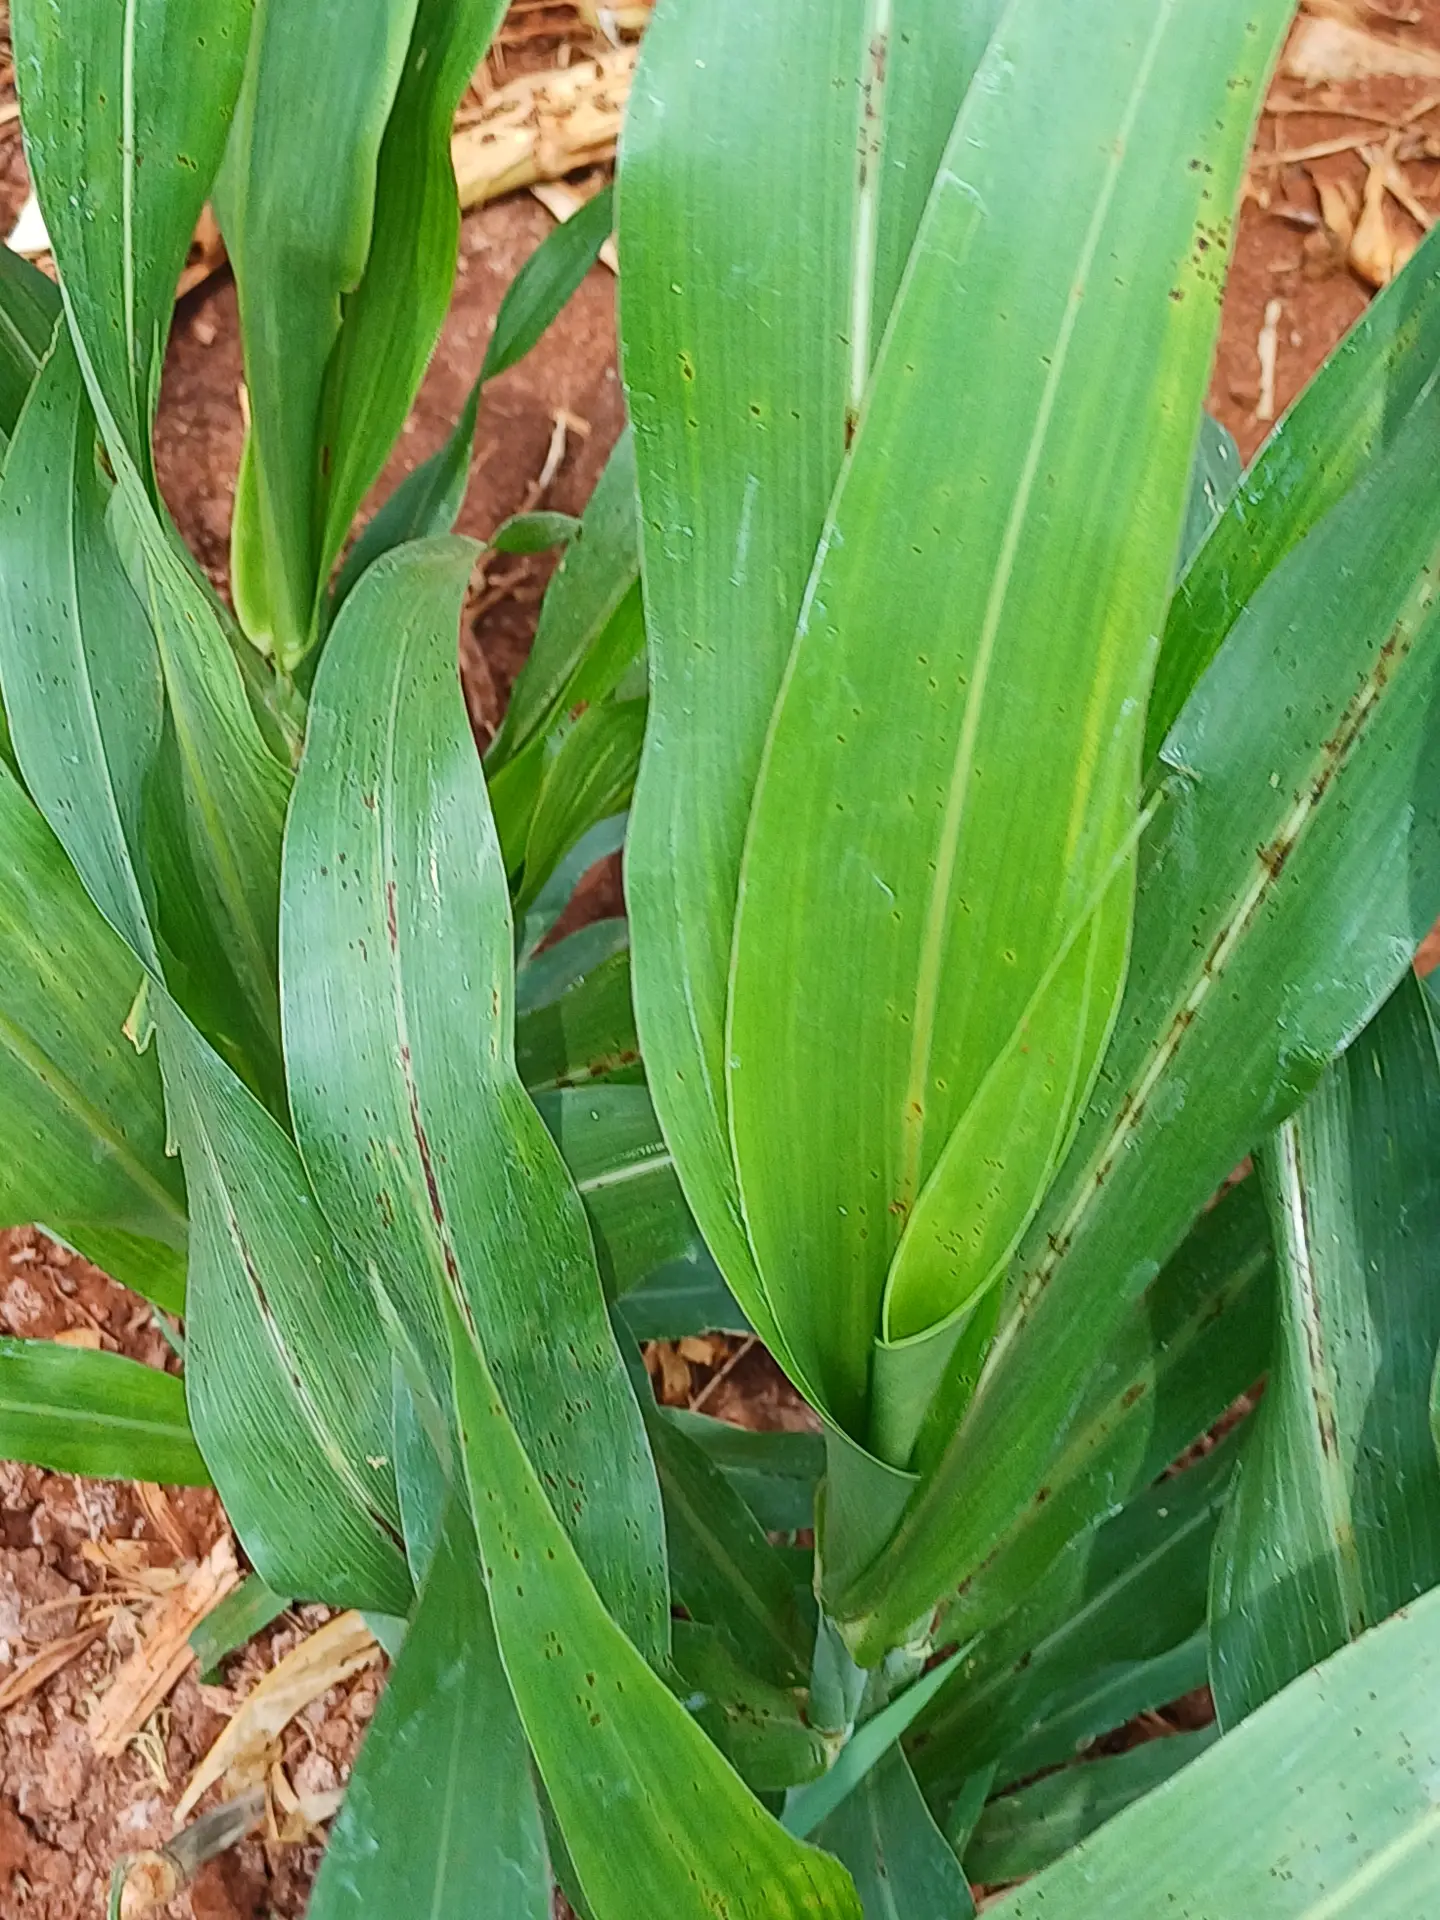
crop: sorghum
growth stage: vegetative
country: Kenya
